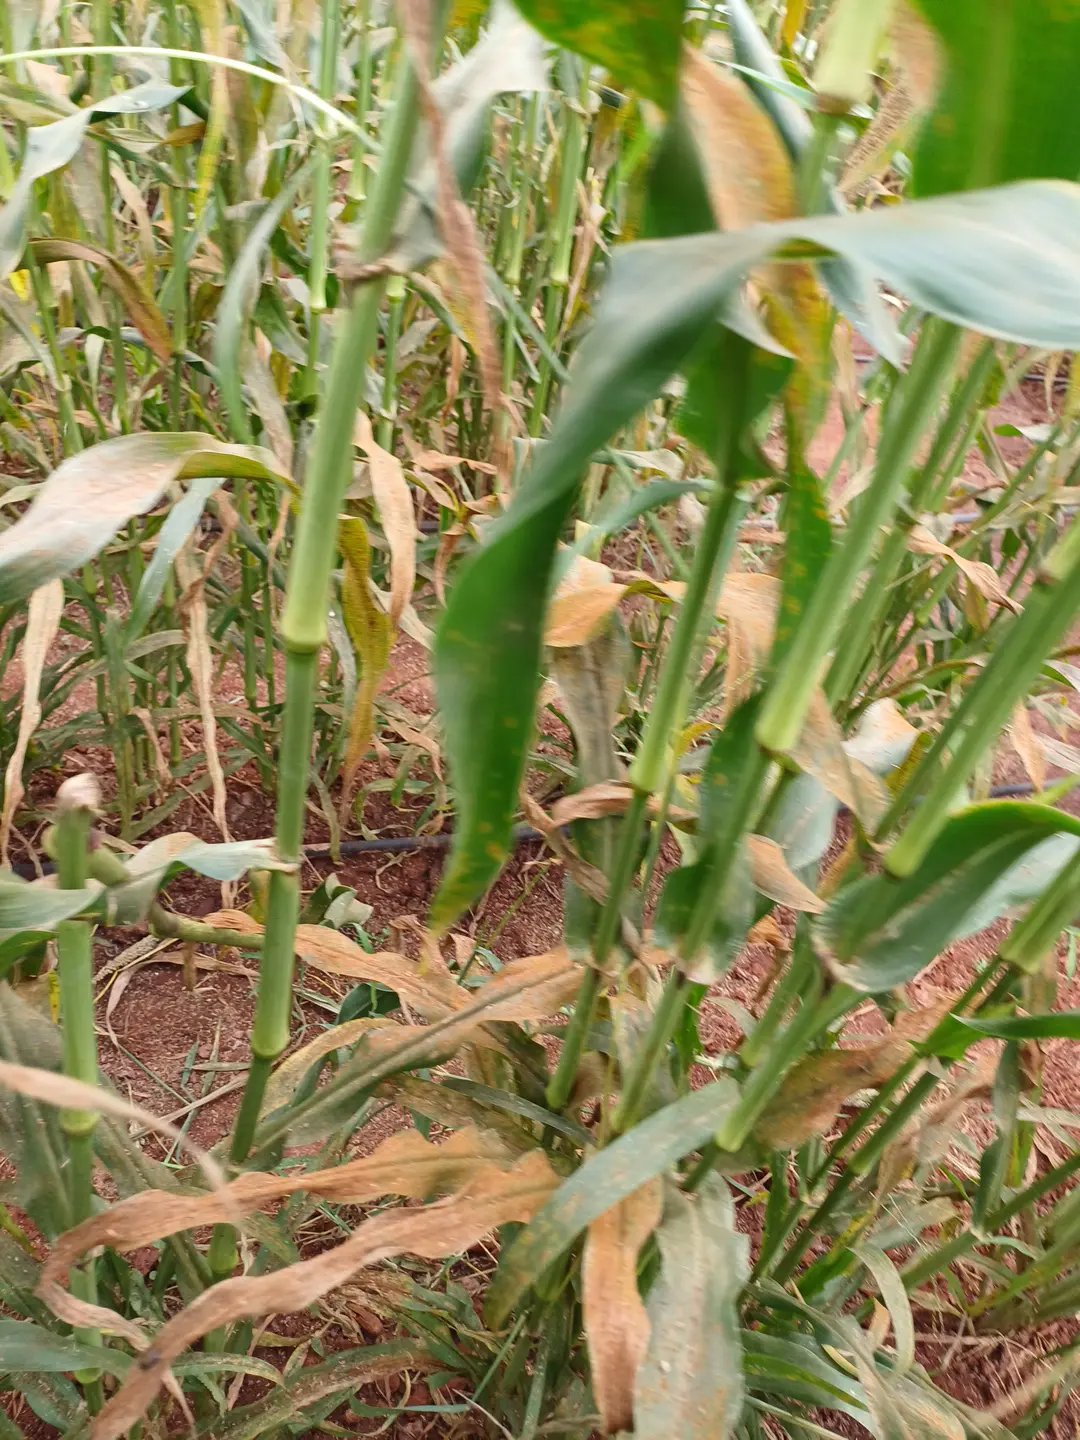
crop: pearl millet
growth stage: filling grain
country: Kenya
